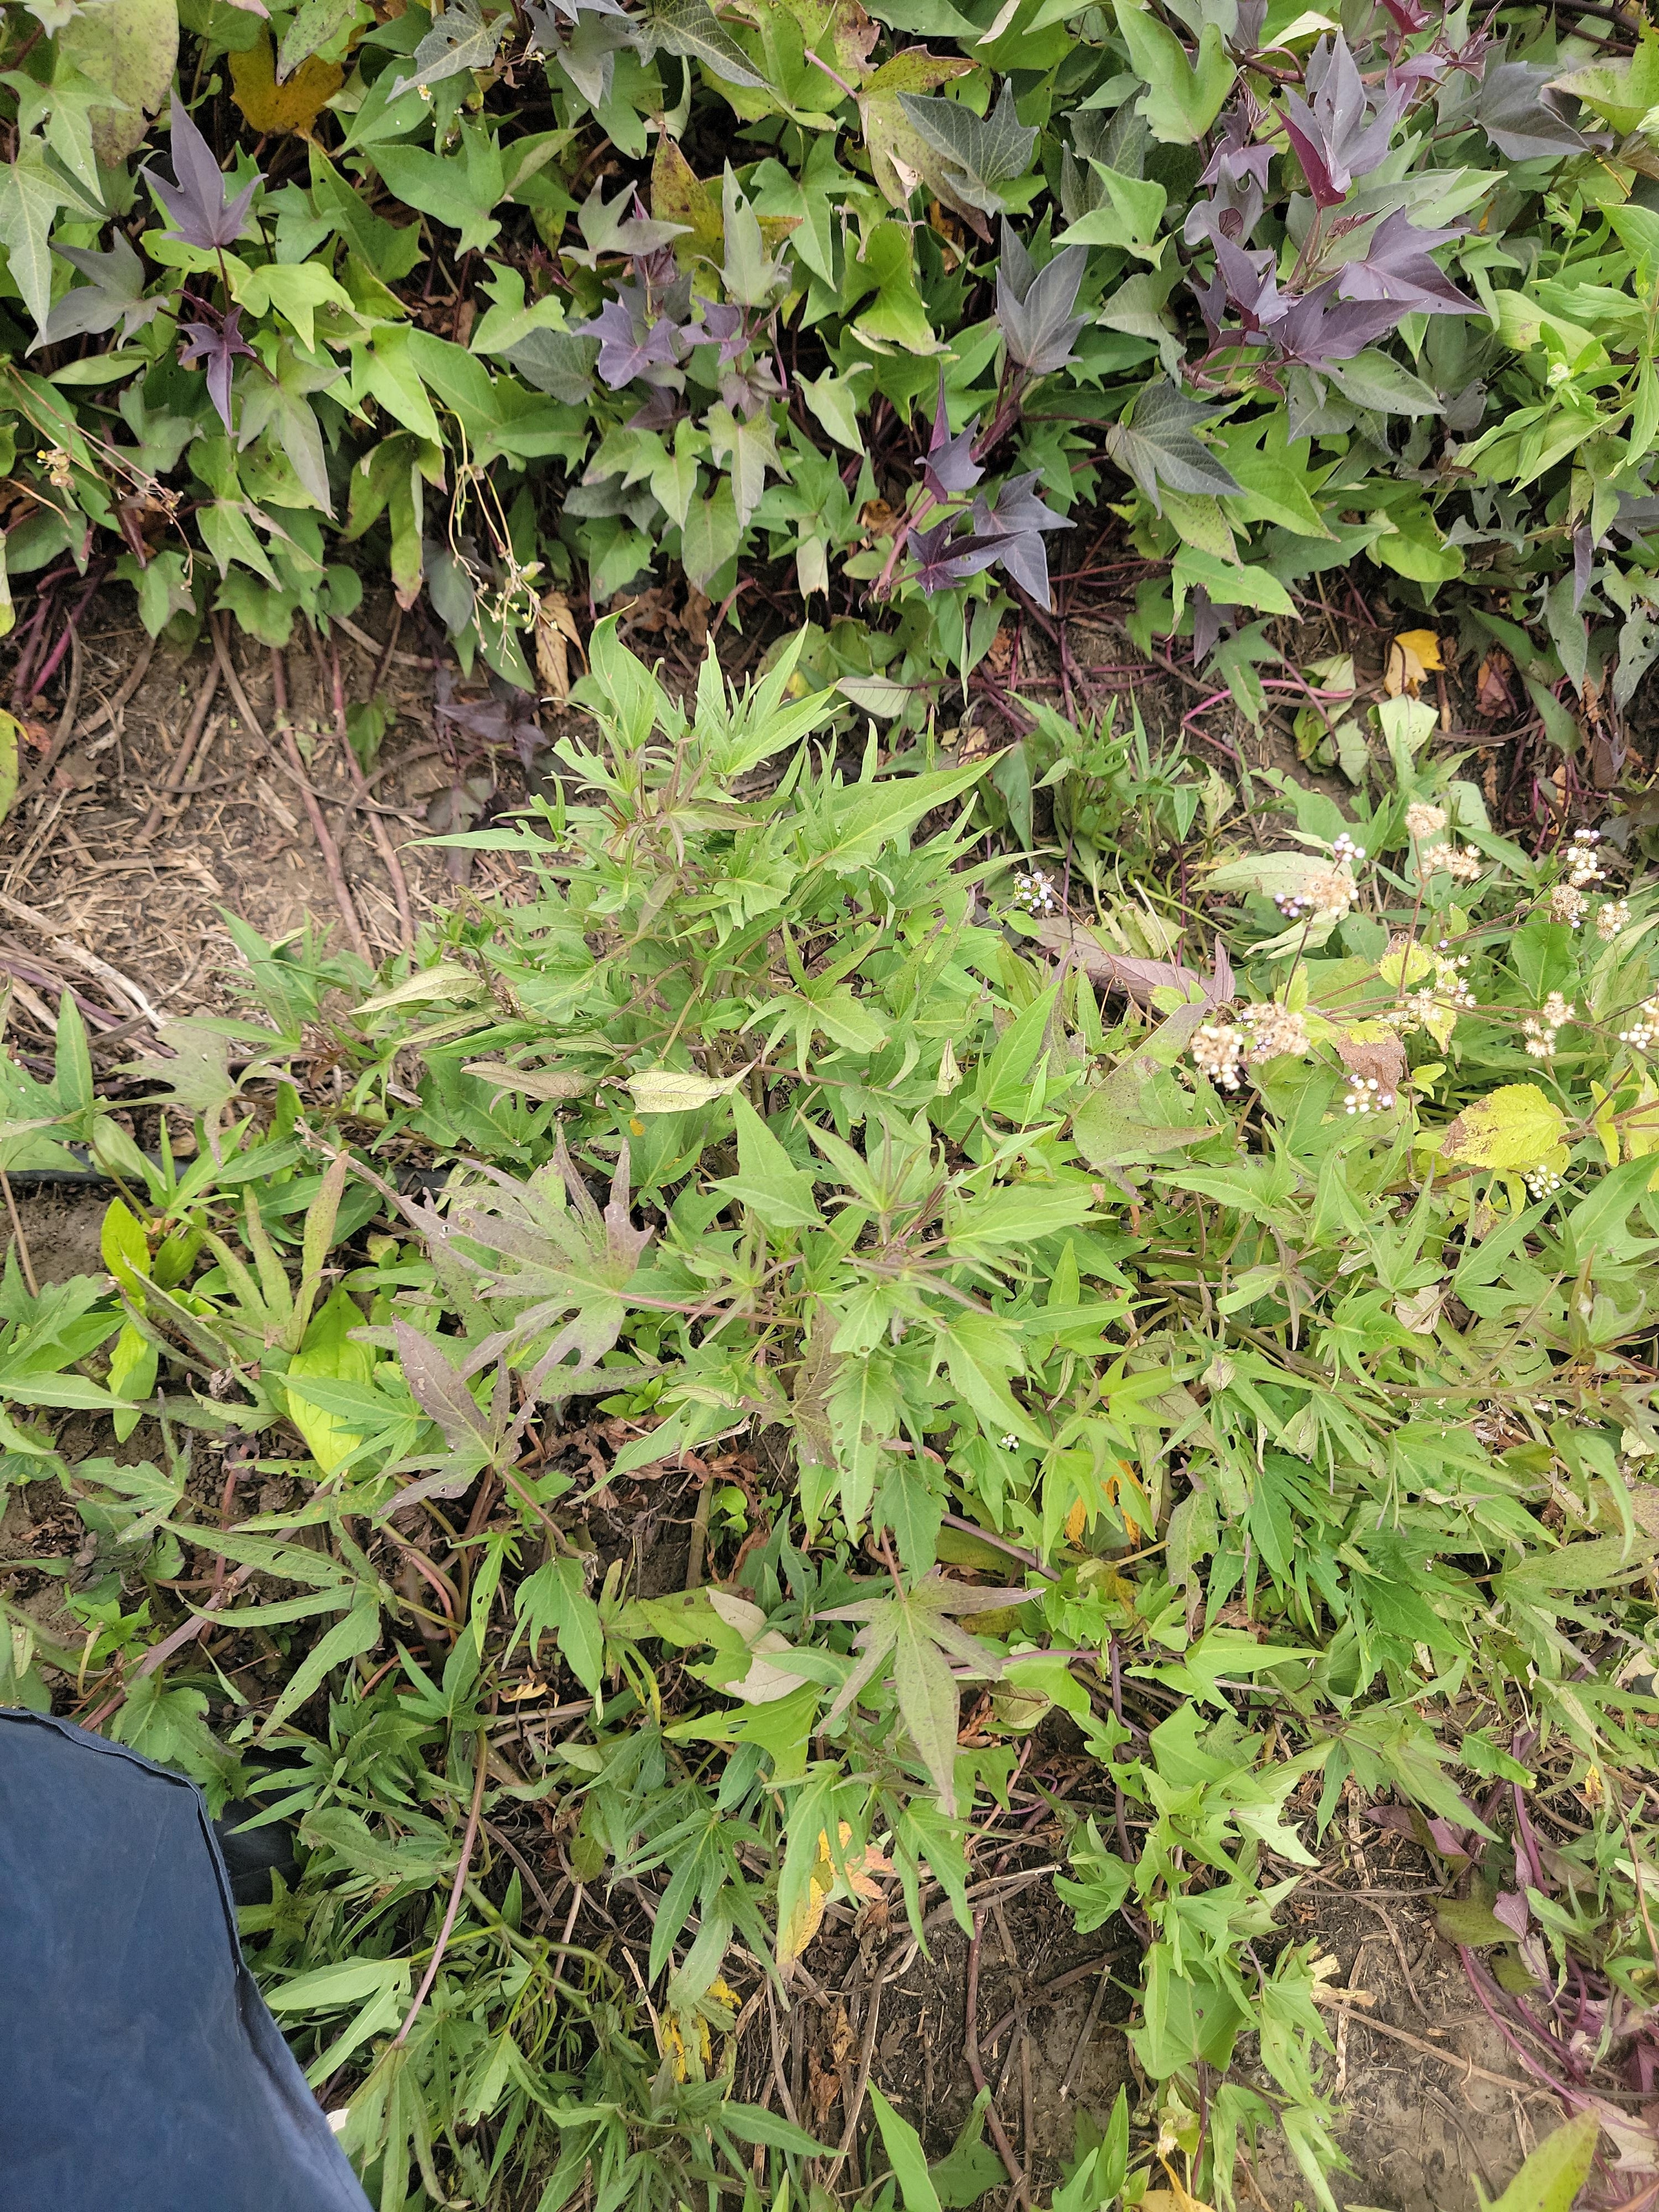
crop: sweet potato
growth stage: flowering
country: Tanzania
